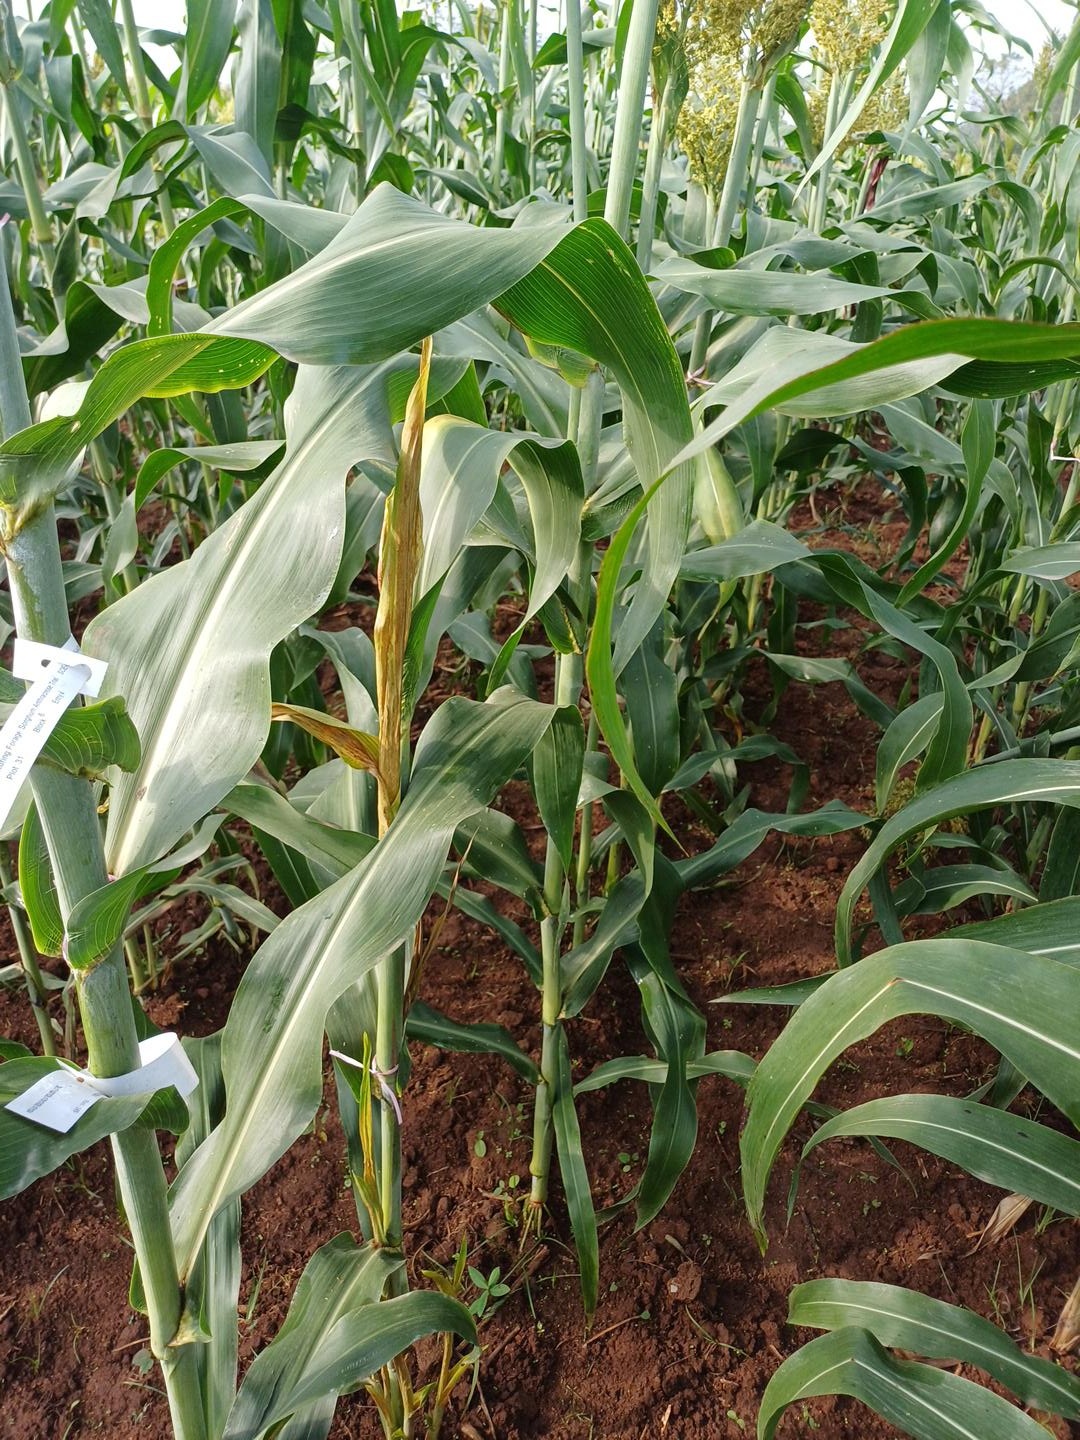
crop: sorghum
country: Kenya
